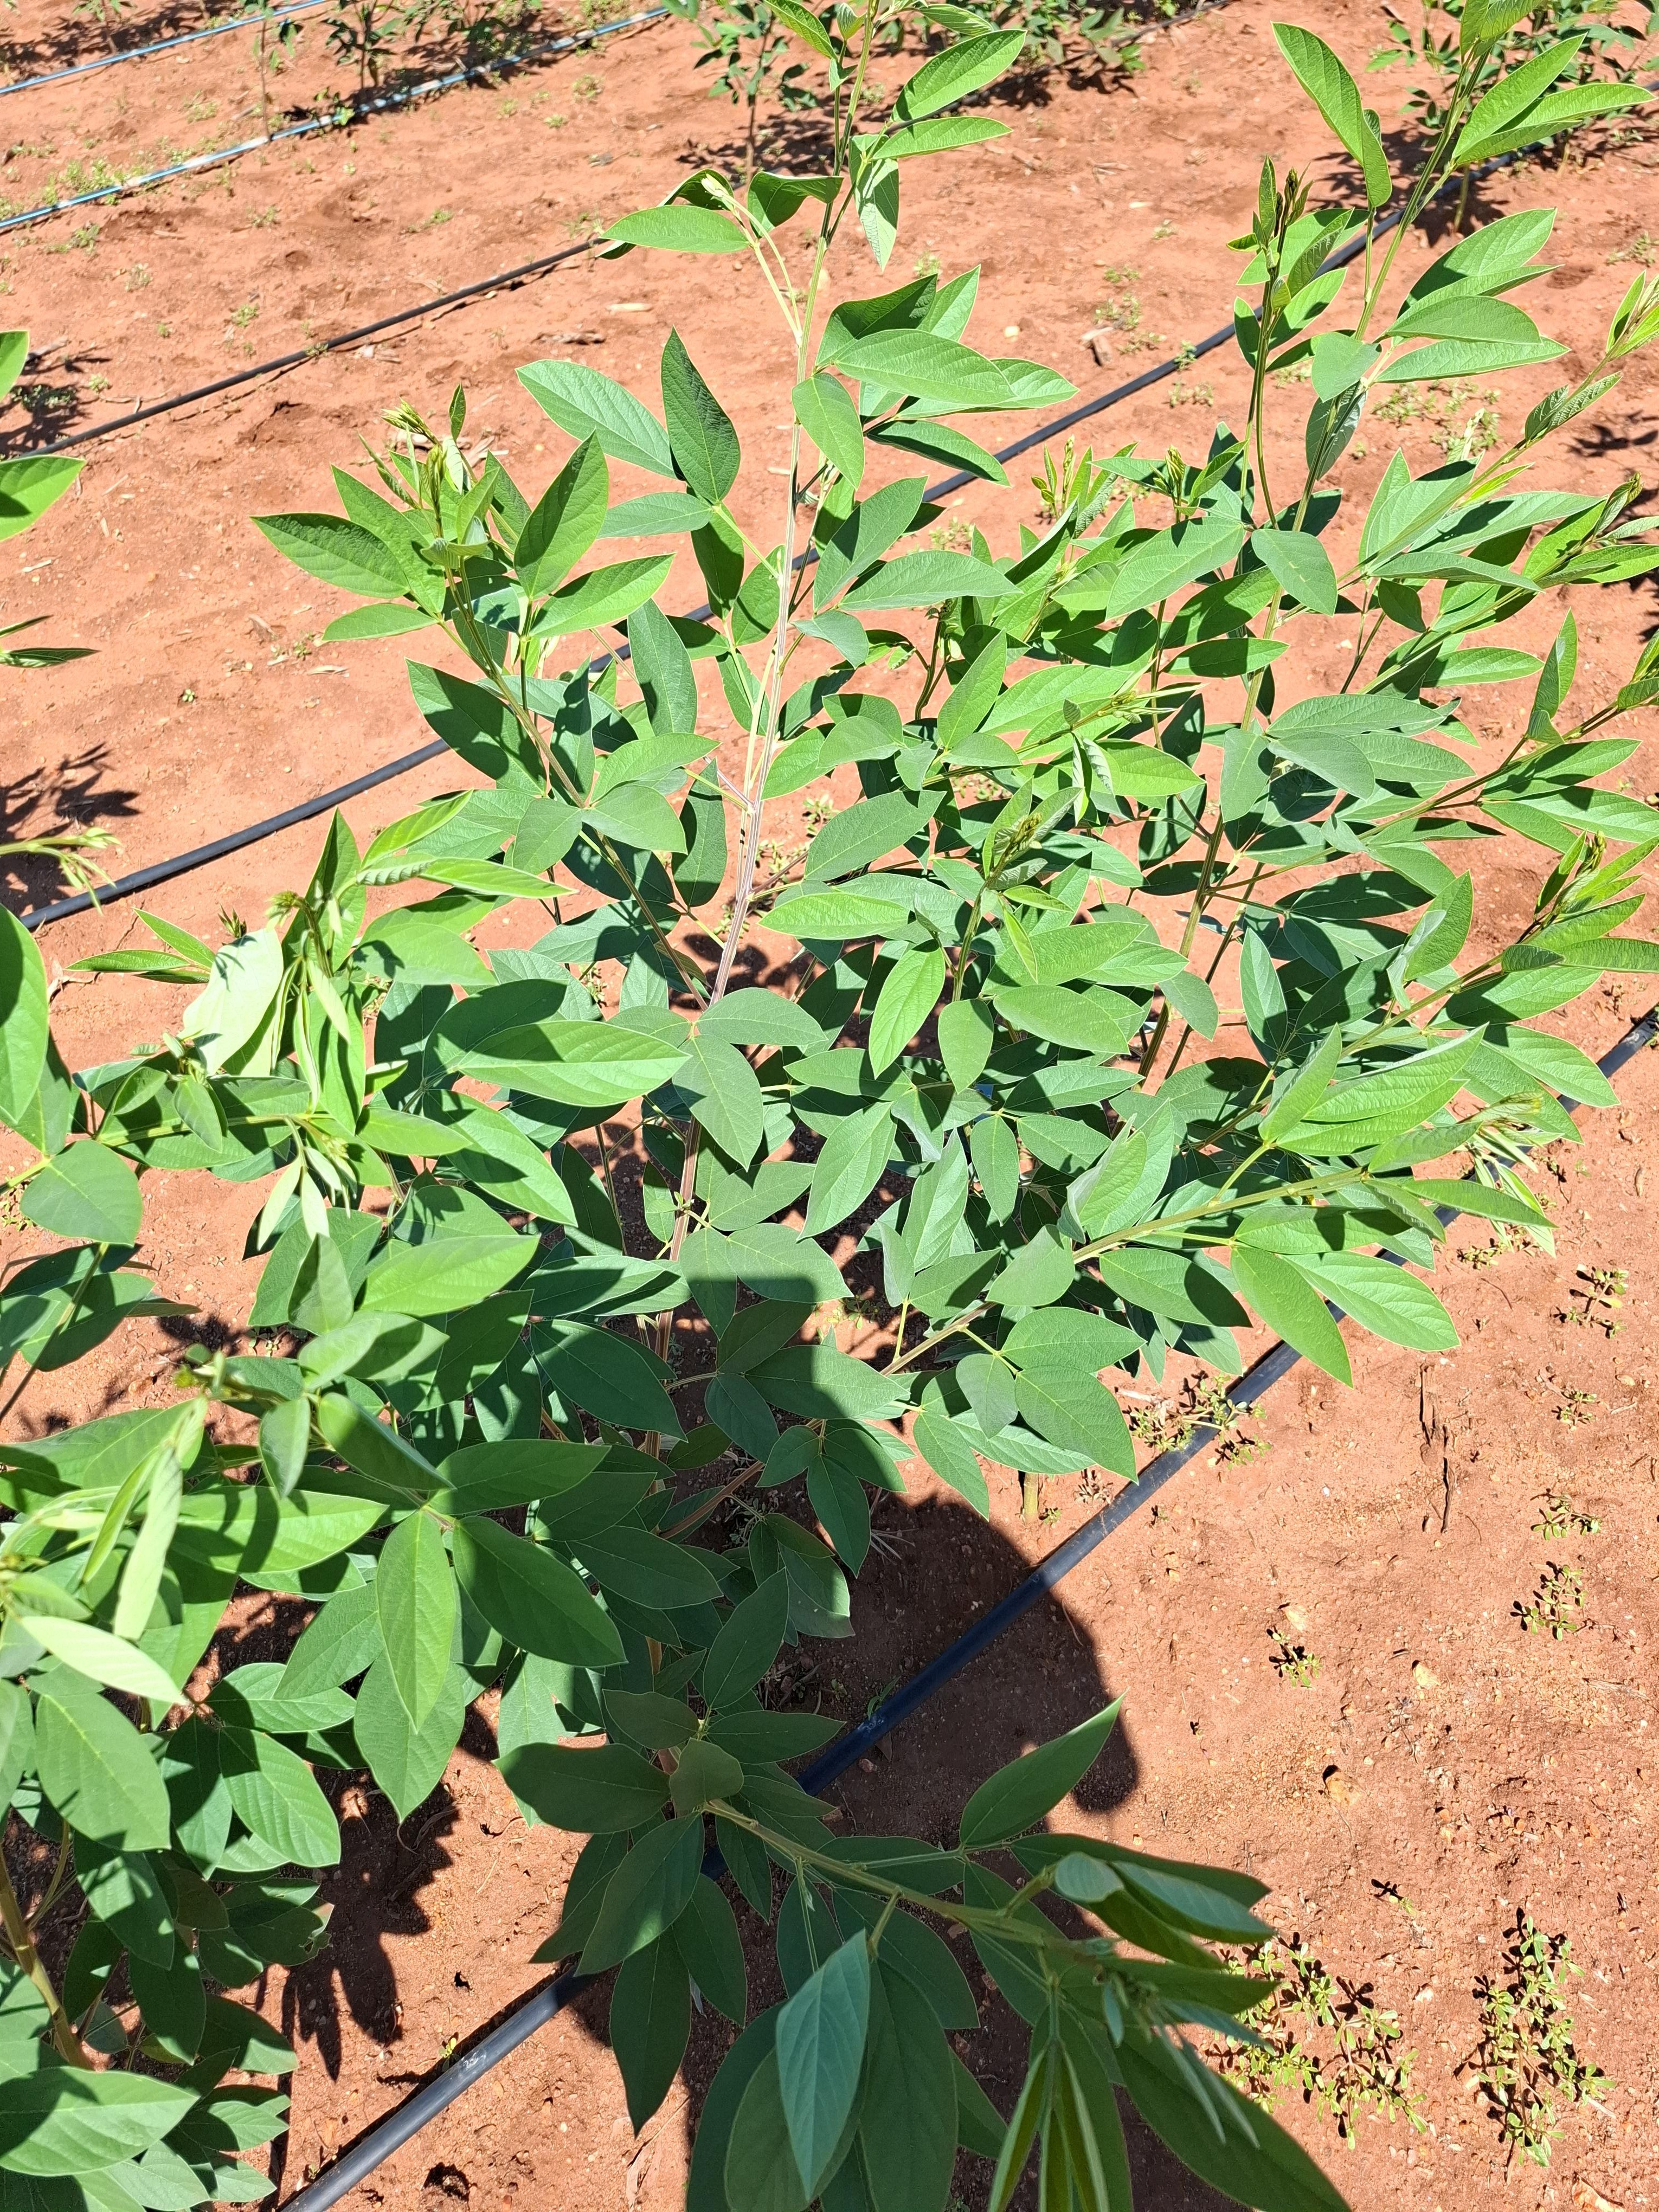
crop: pigeonpea
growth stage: vegetative
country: Kenya
